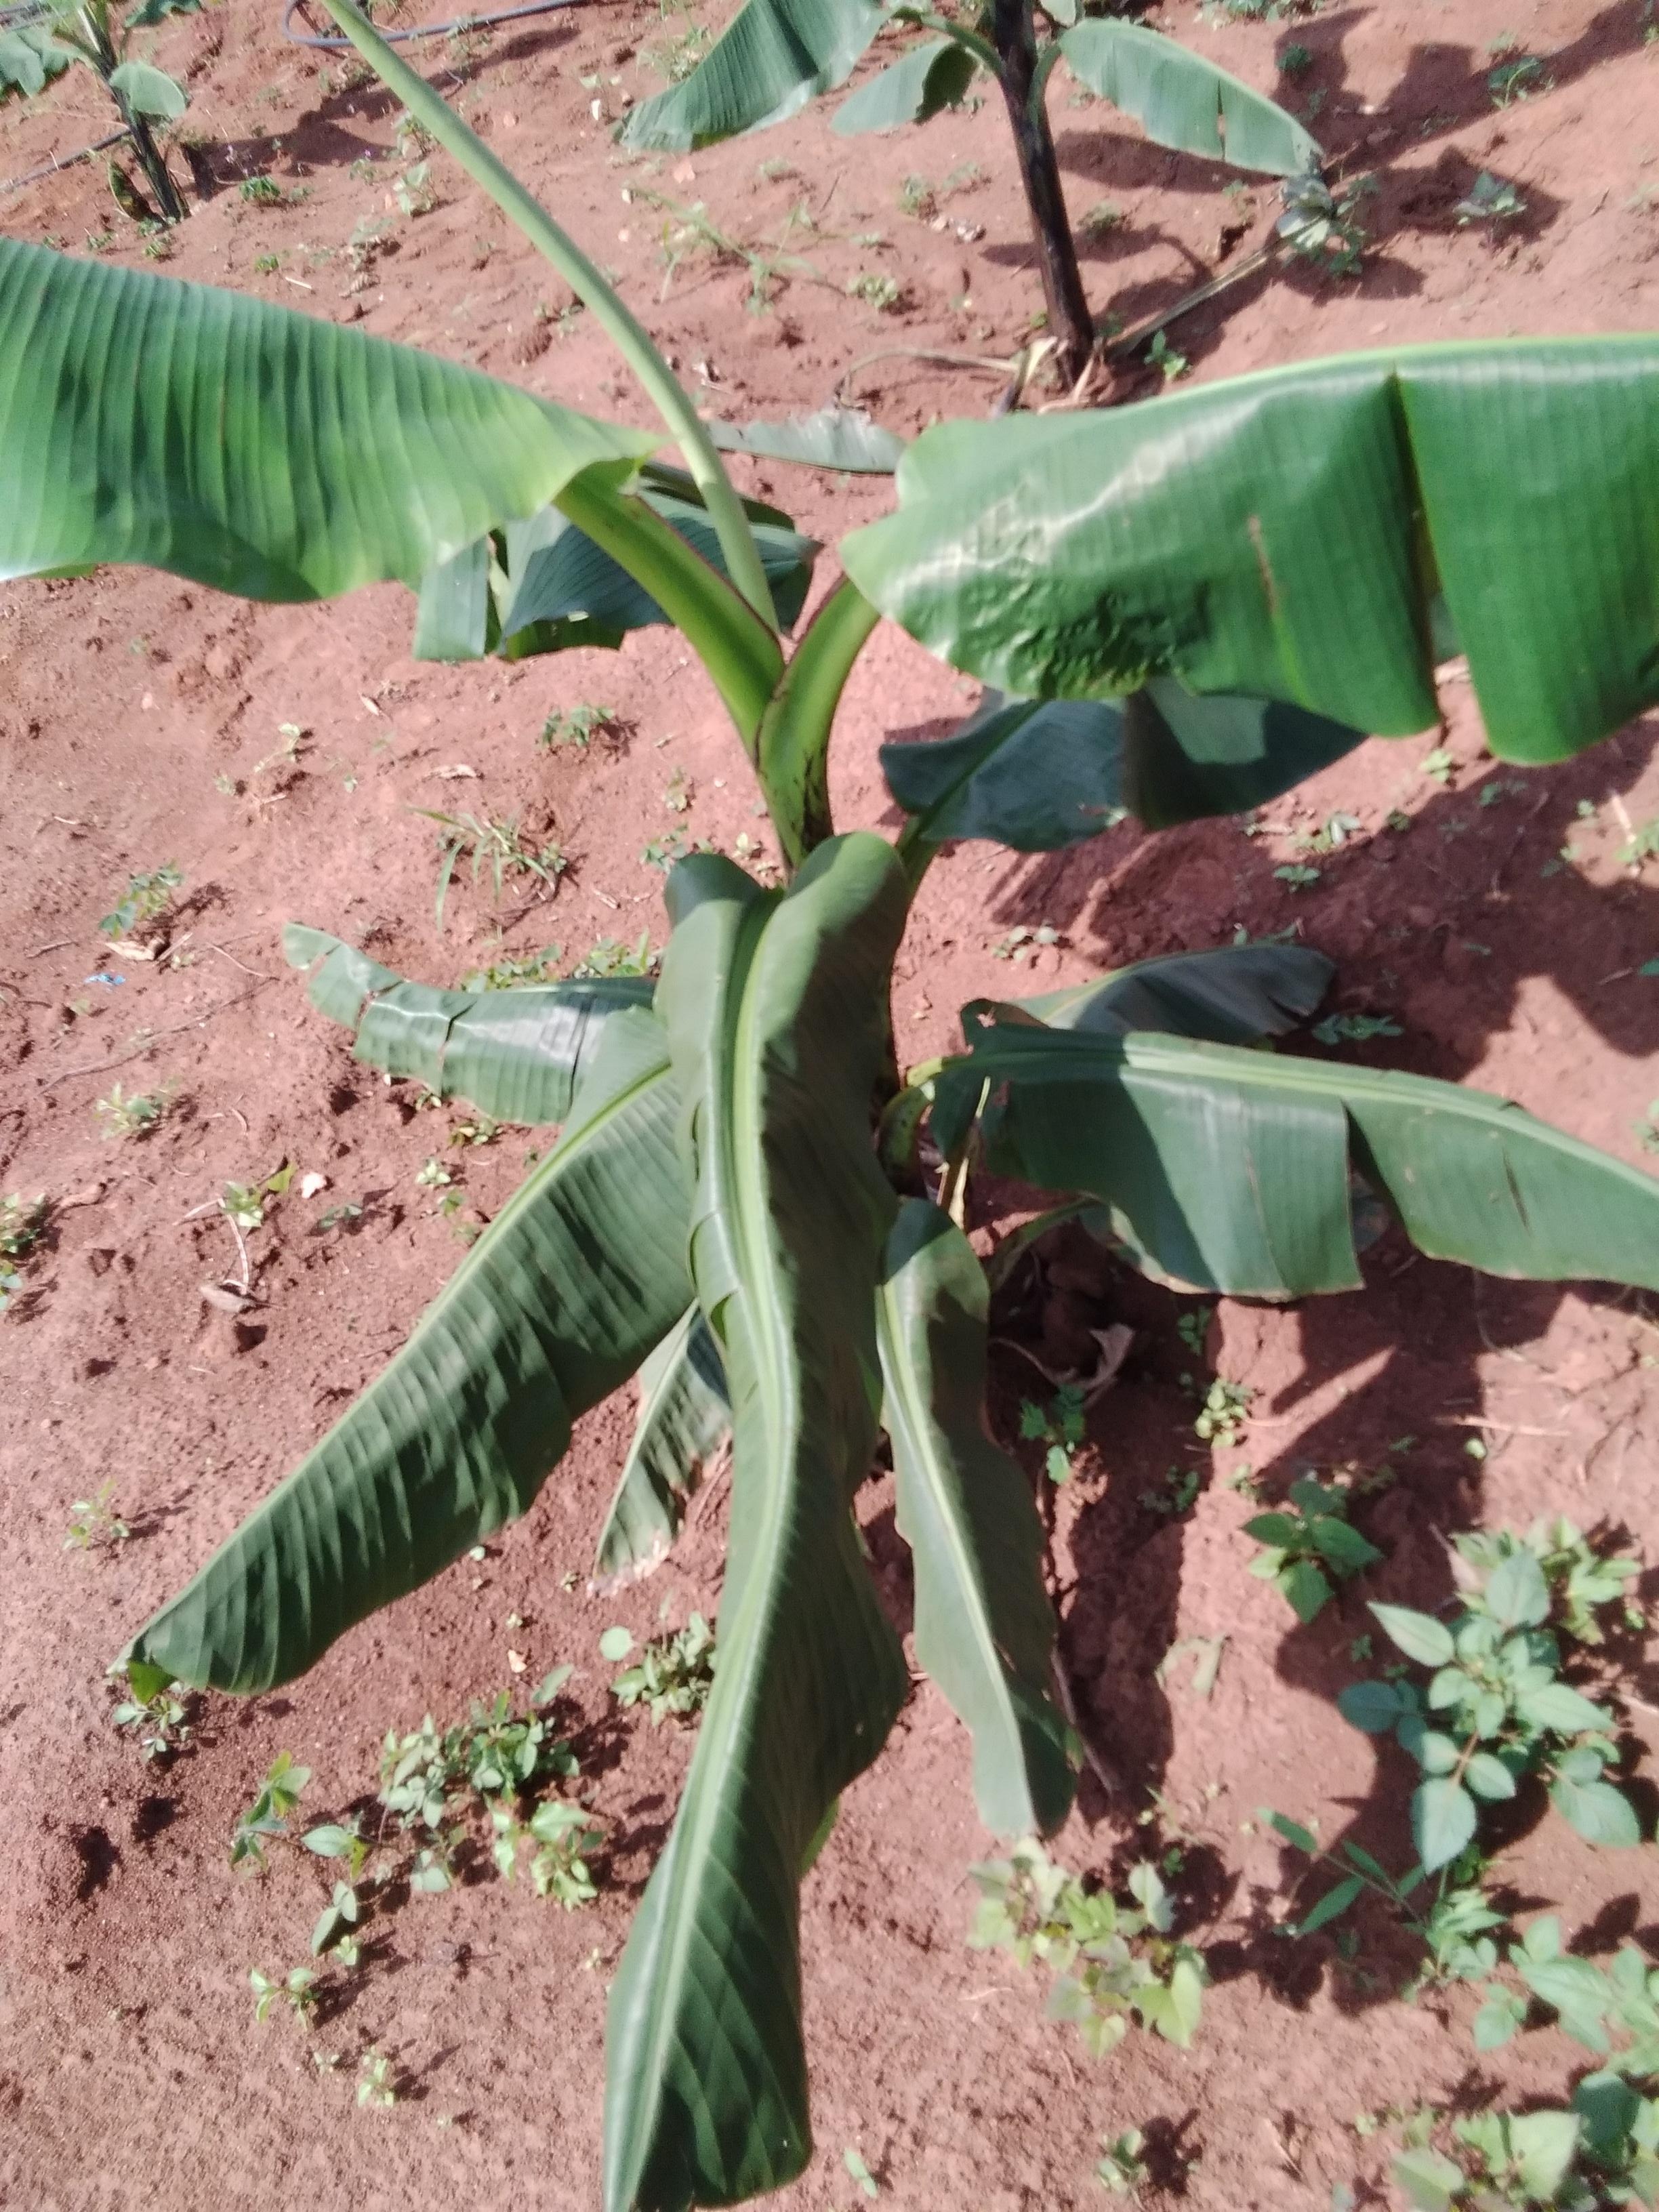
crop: banana
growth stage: vegetative
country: Uganda
